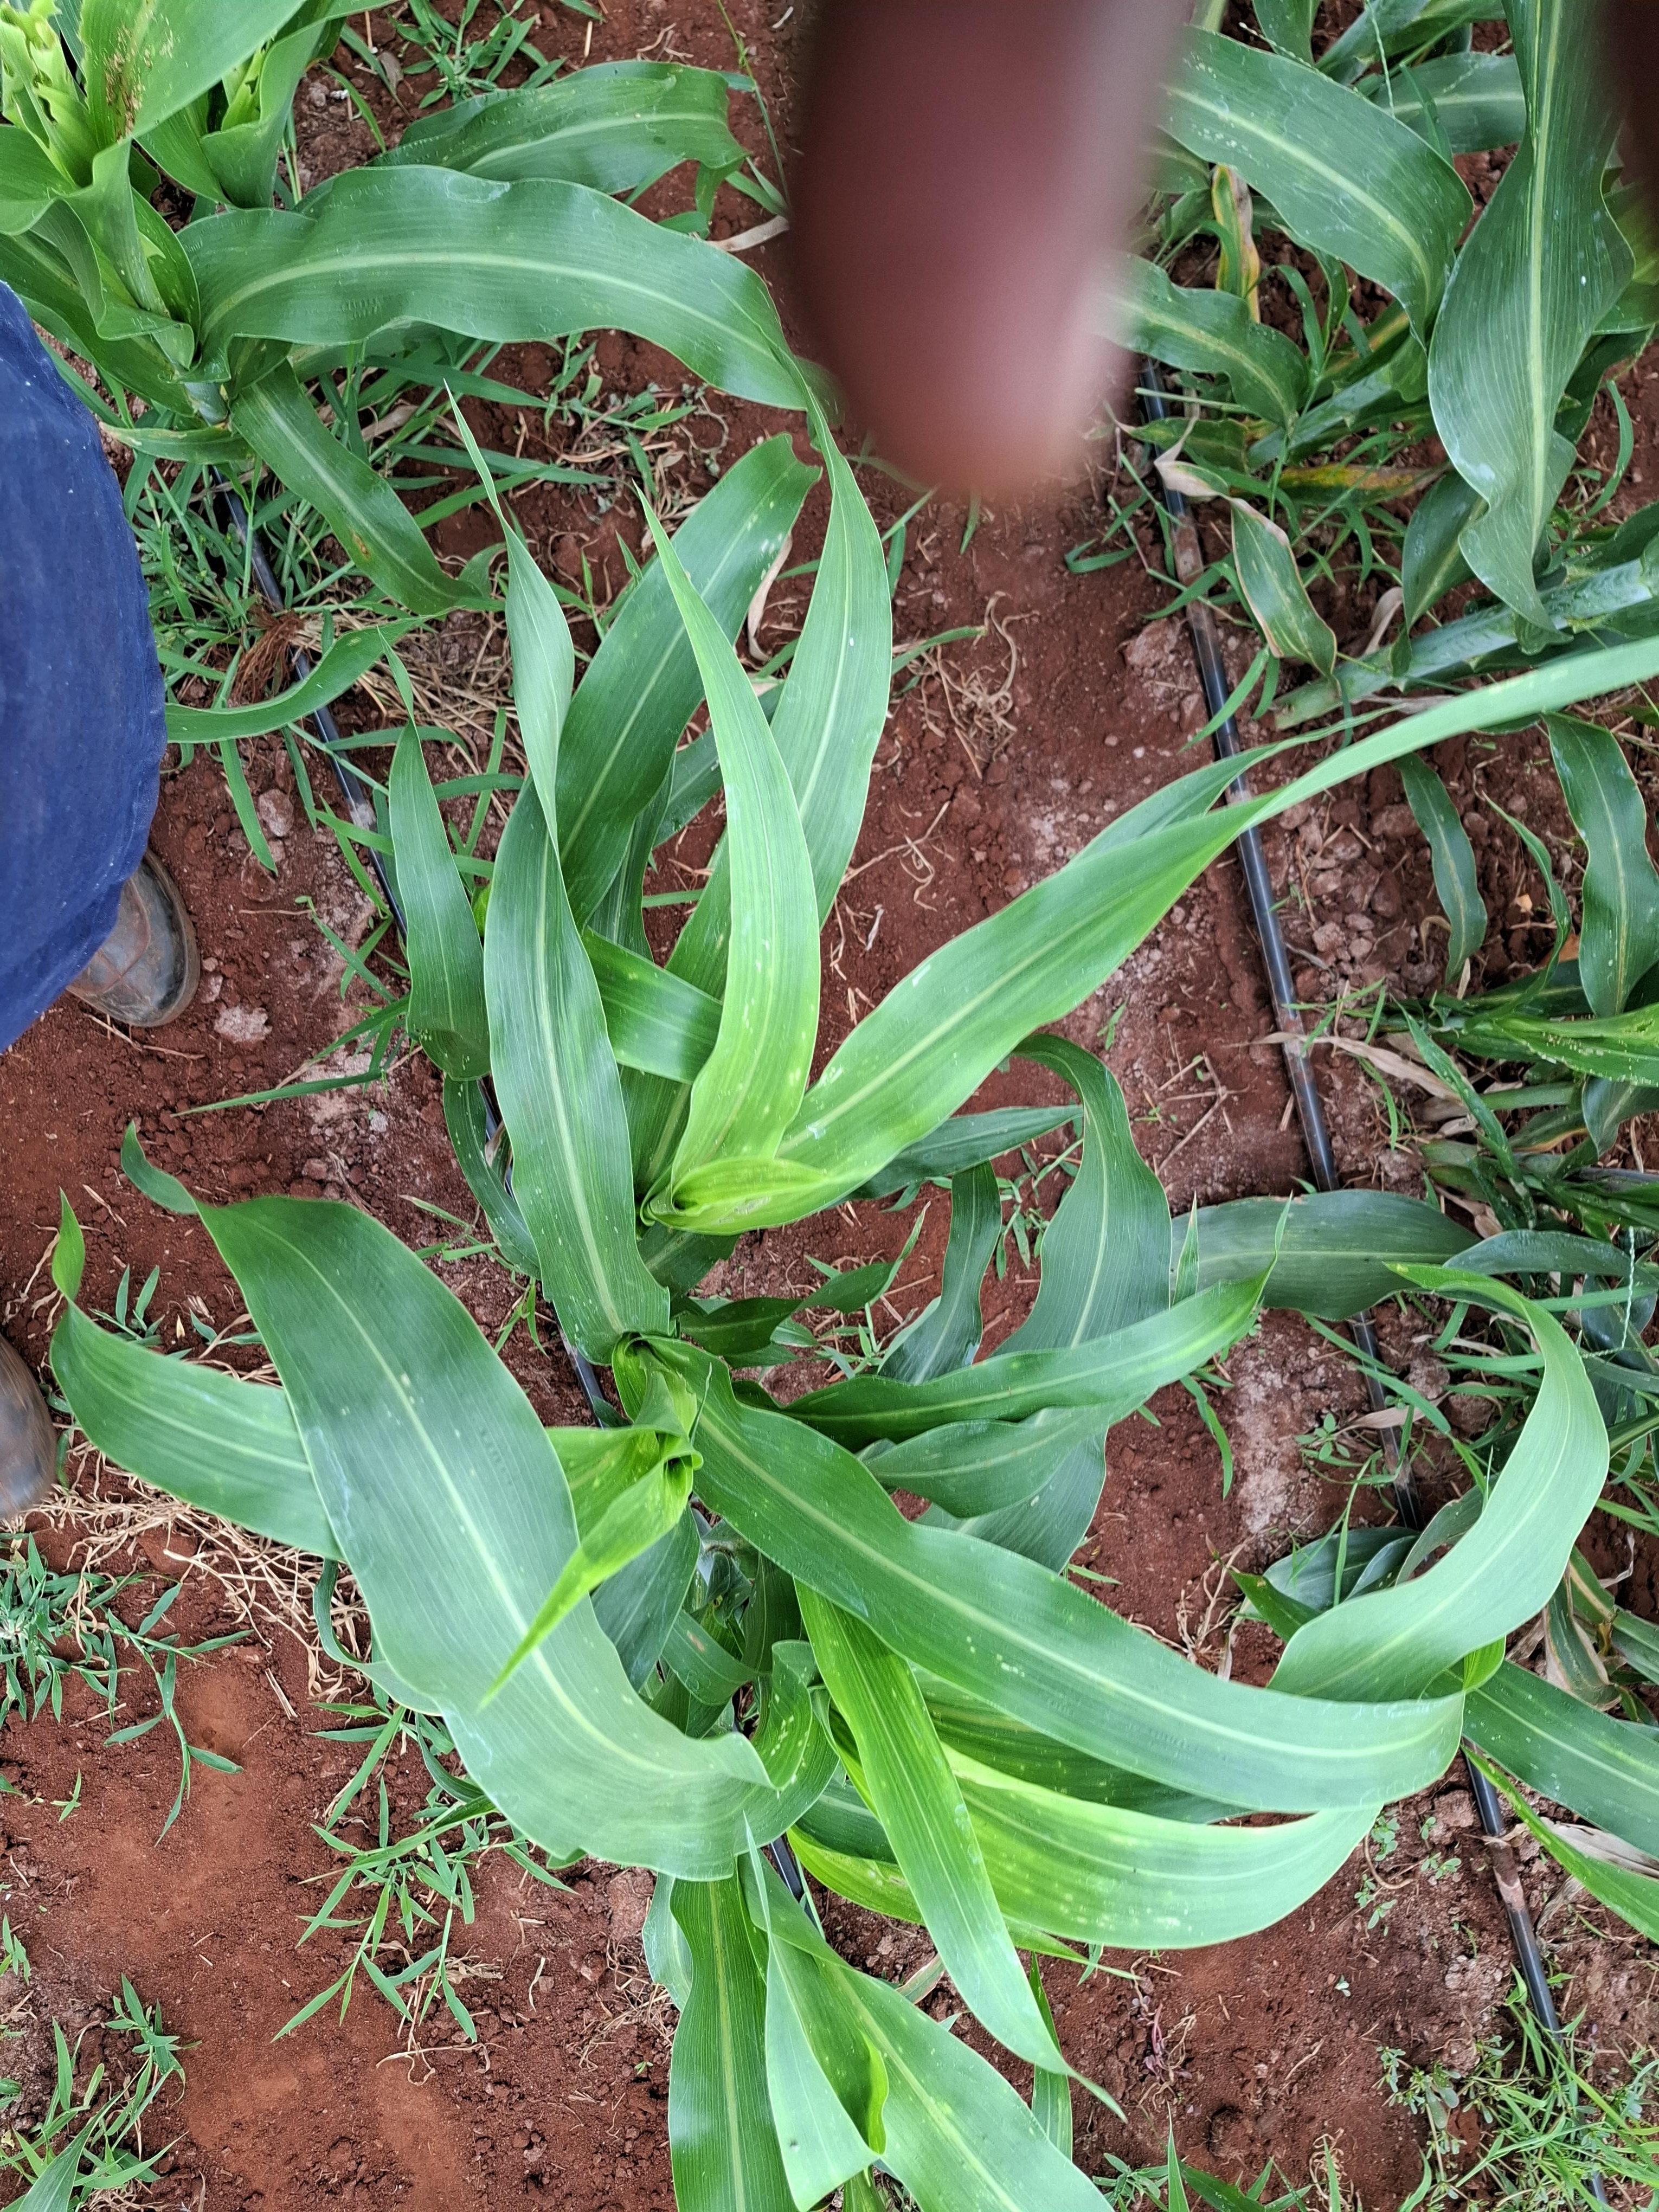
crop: sorghum
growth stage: flowering
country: Kenya
